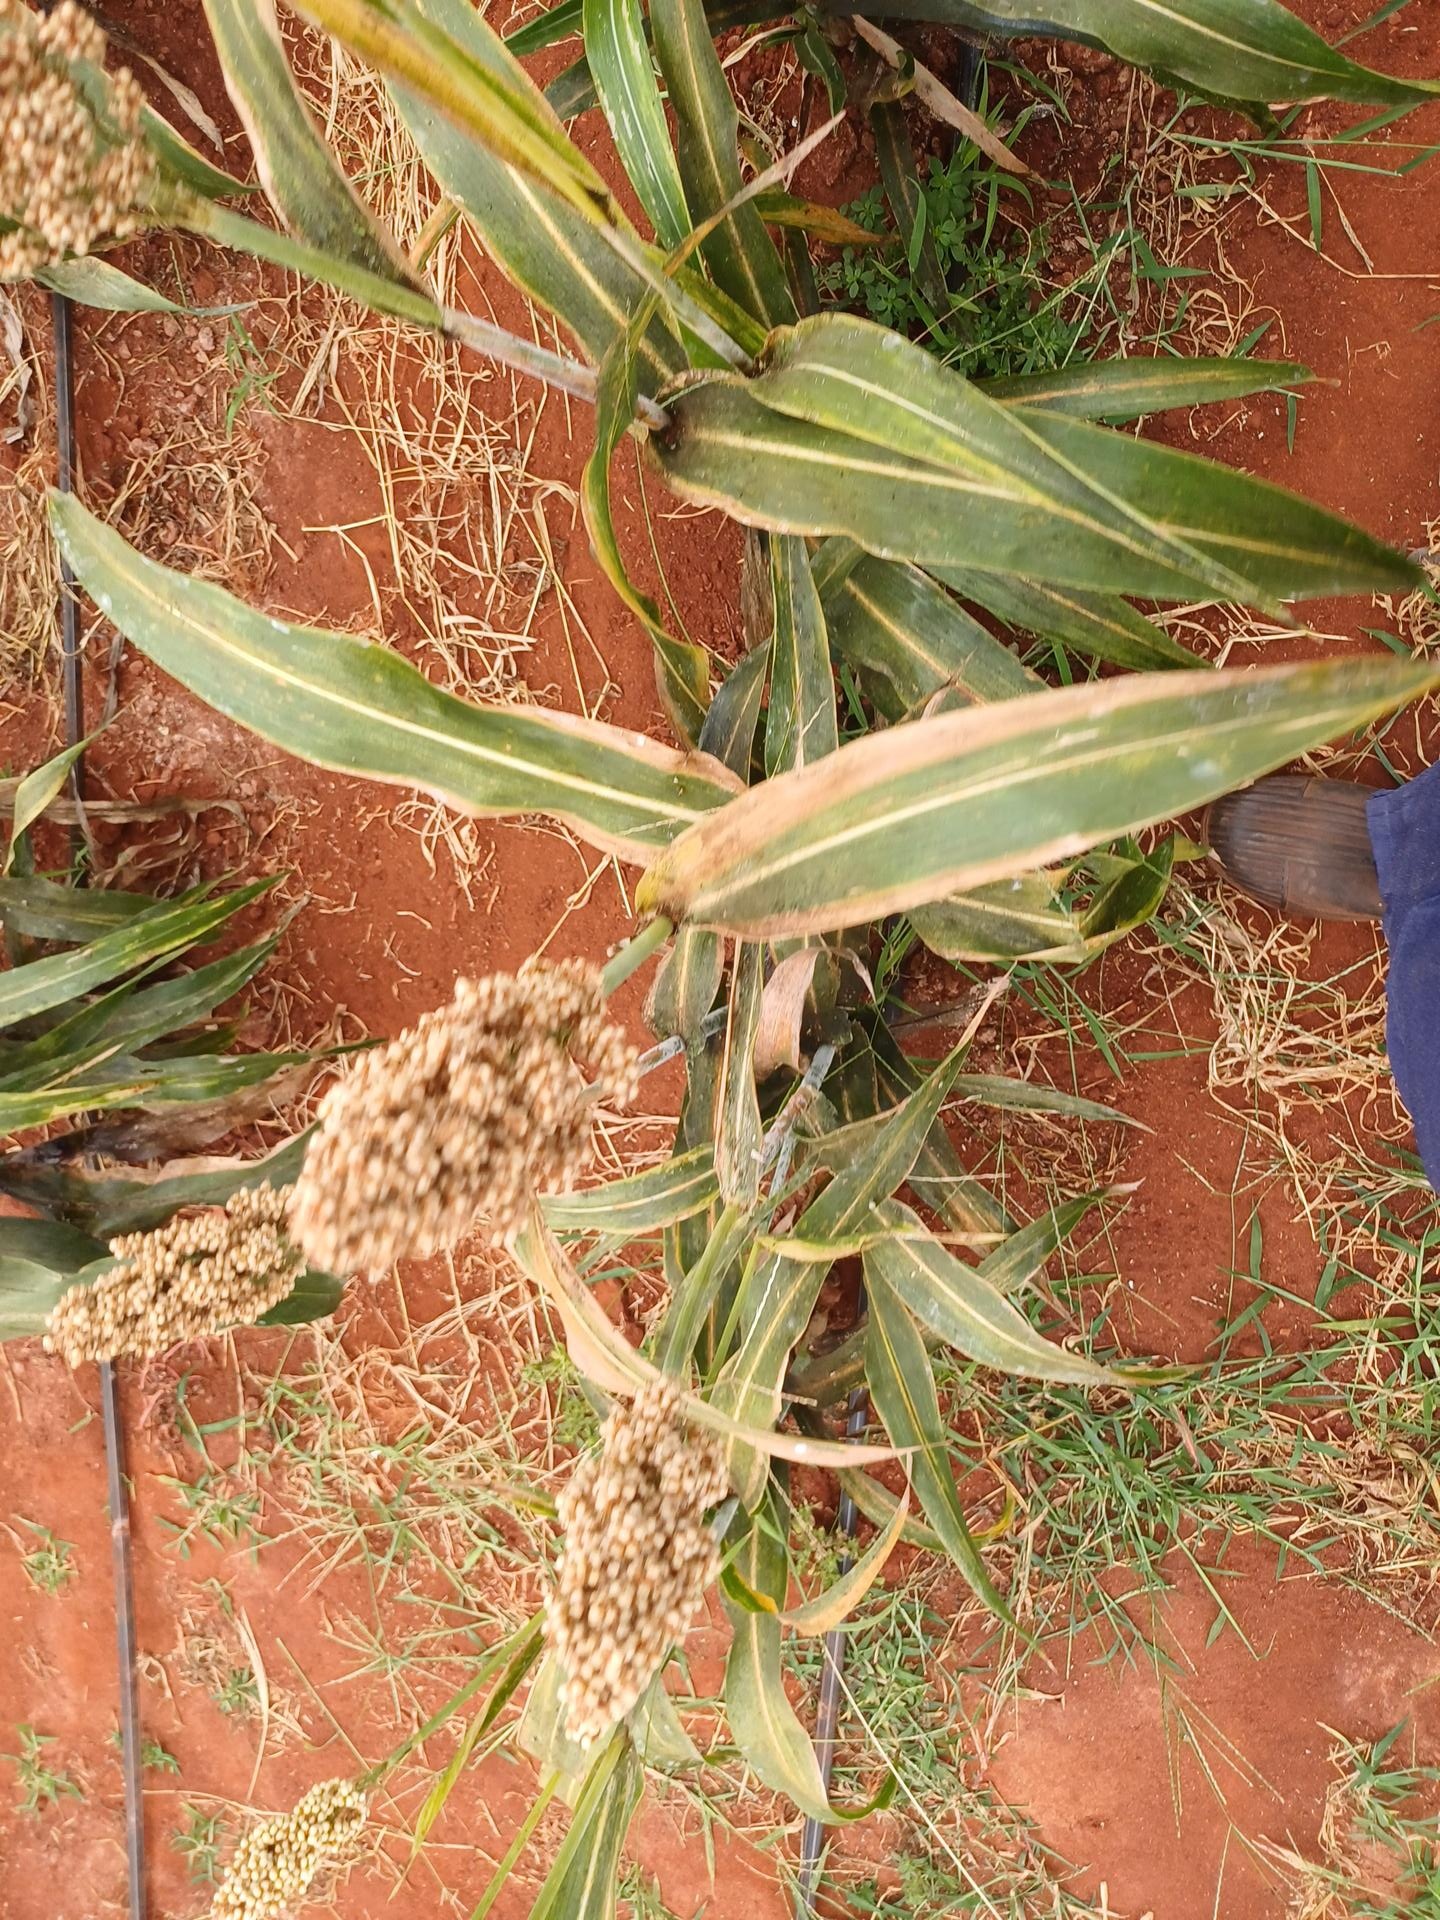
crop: sorghum
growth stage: maturity
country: Kenya
